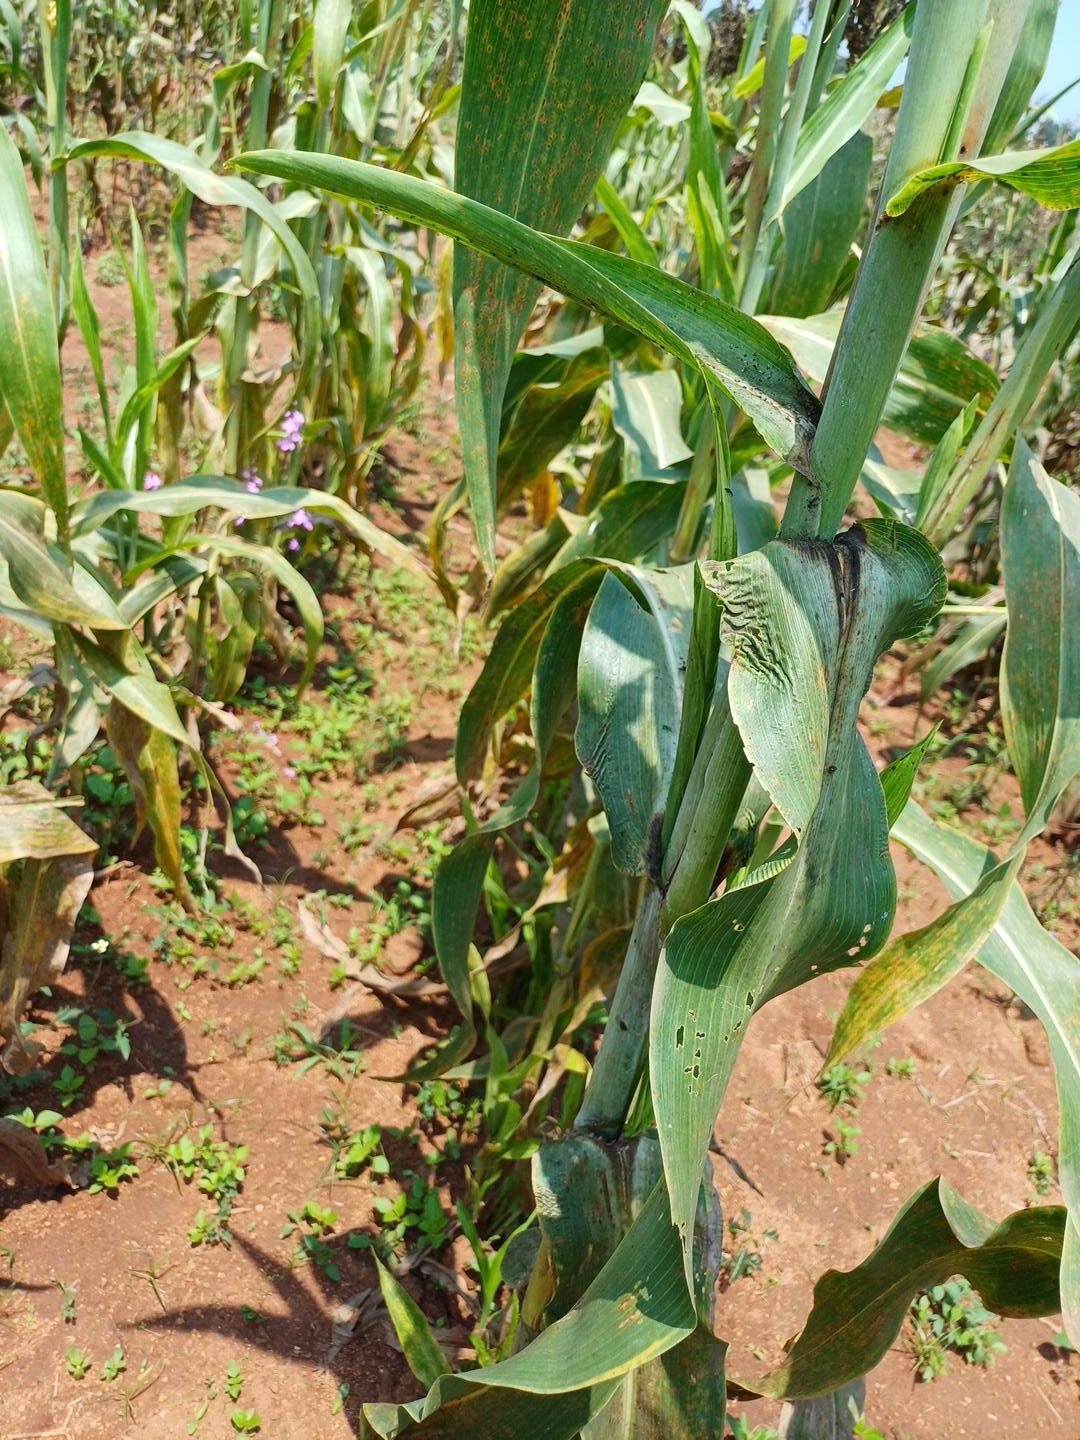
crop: sorghum
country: Kenya
